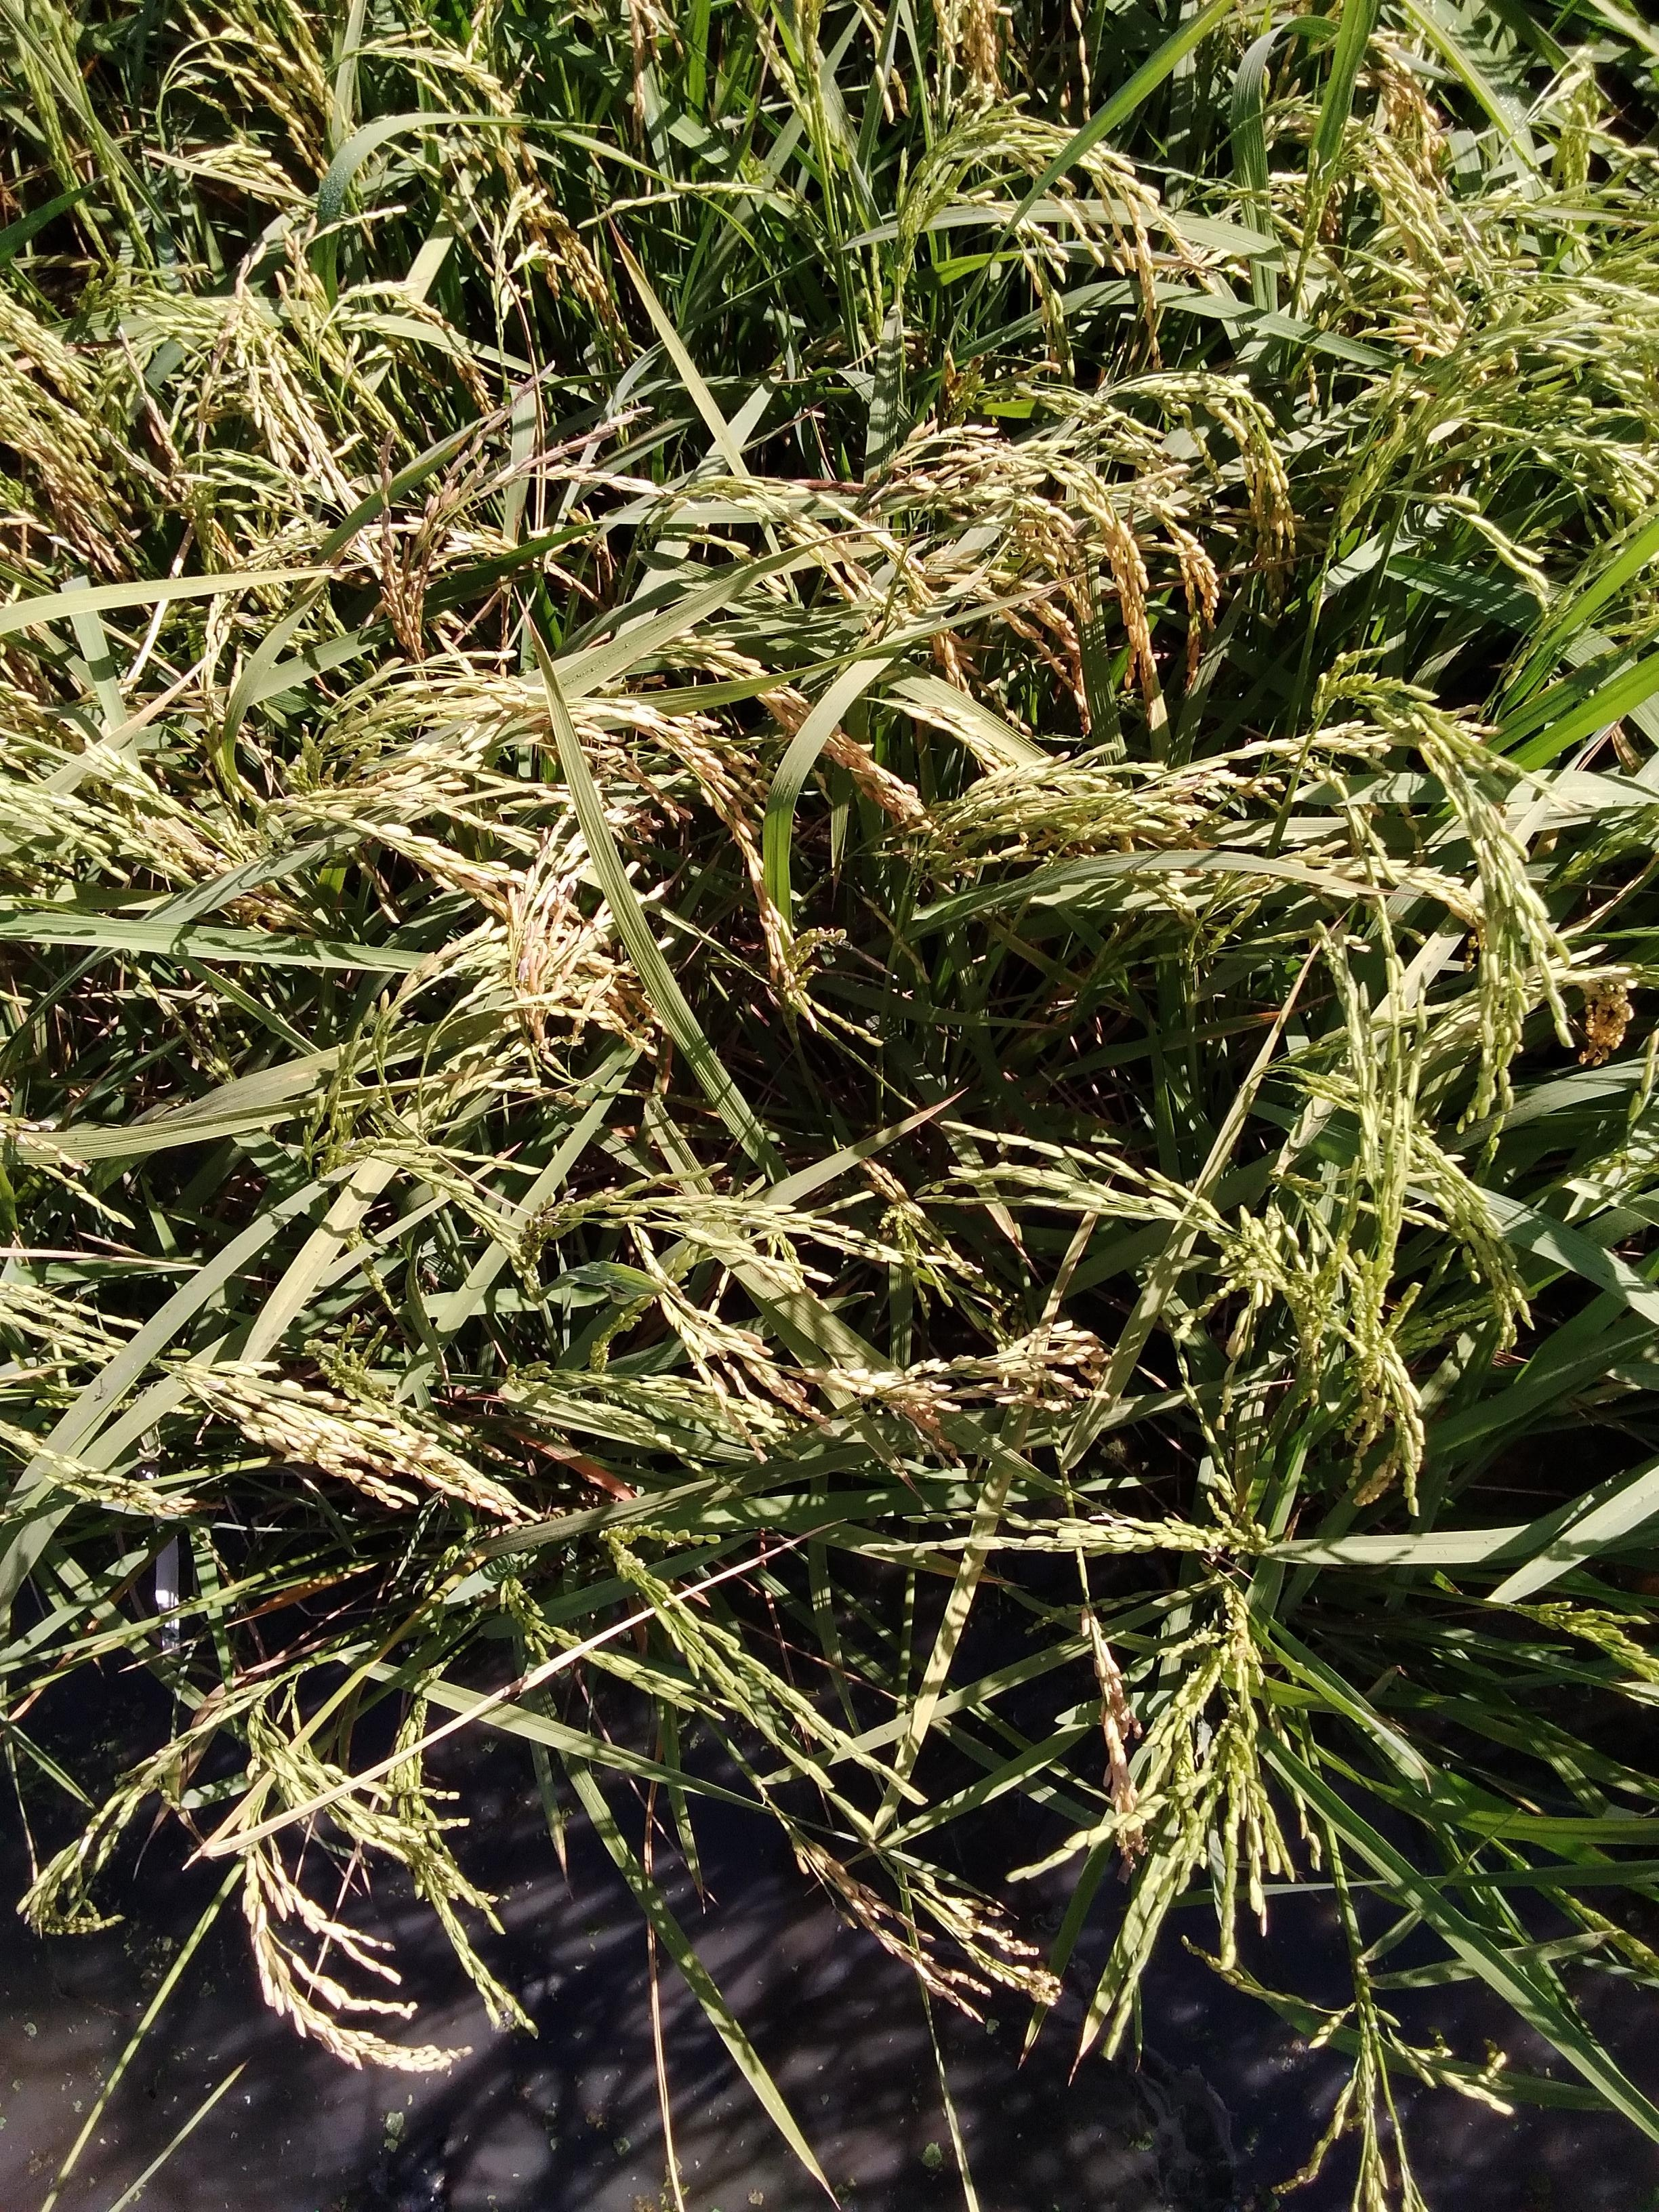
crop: rice
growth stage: stage dough
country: Senegal
